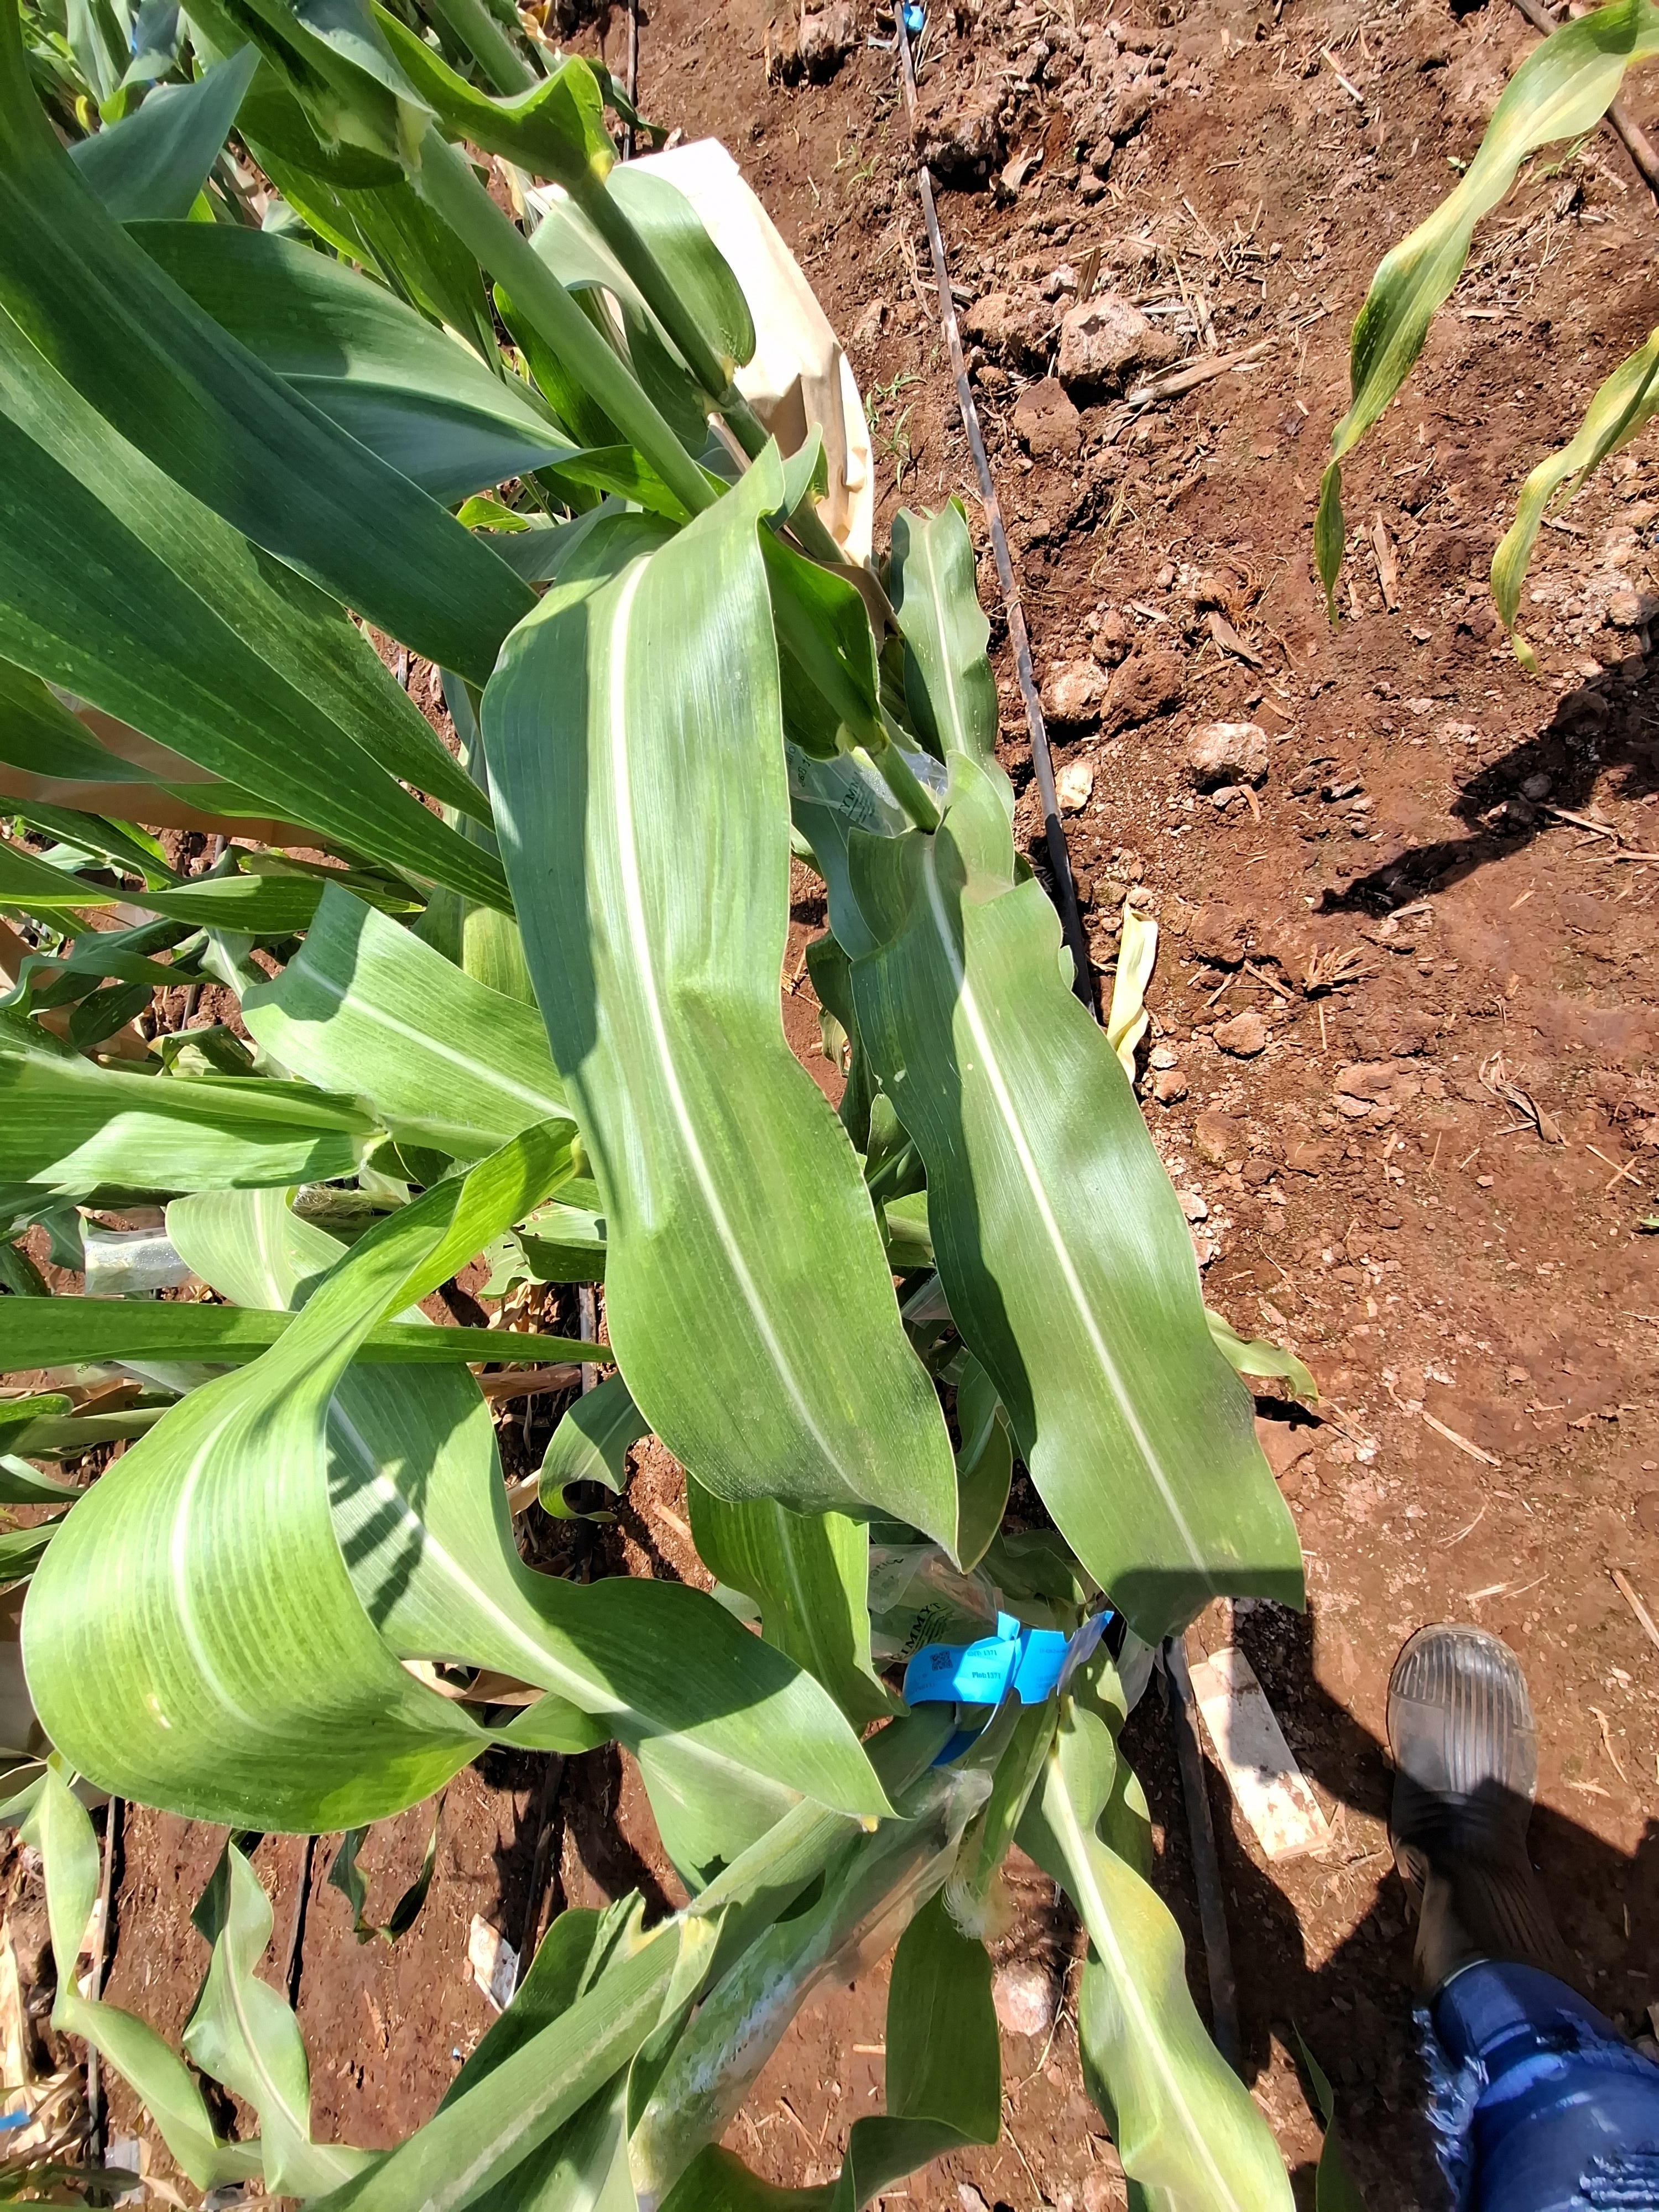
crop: maize
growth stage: flowering
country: Kenya
